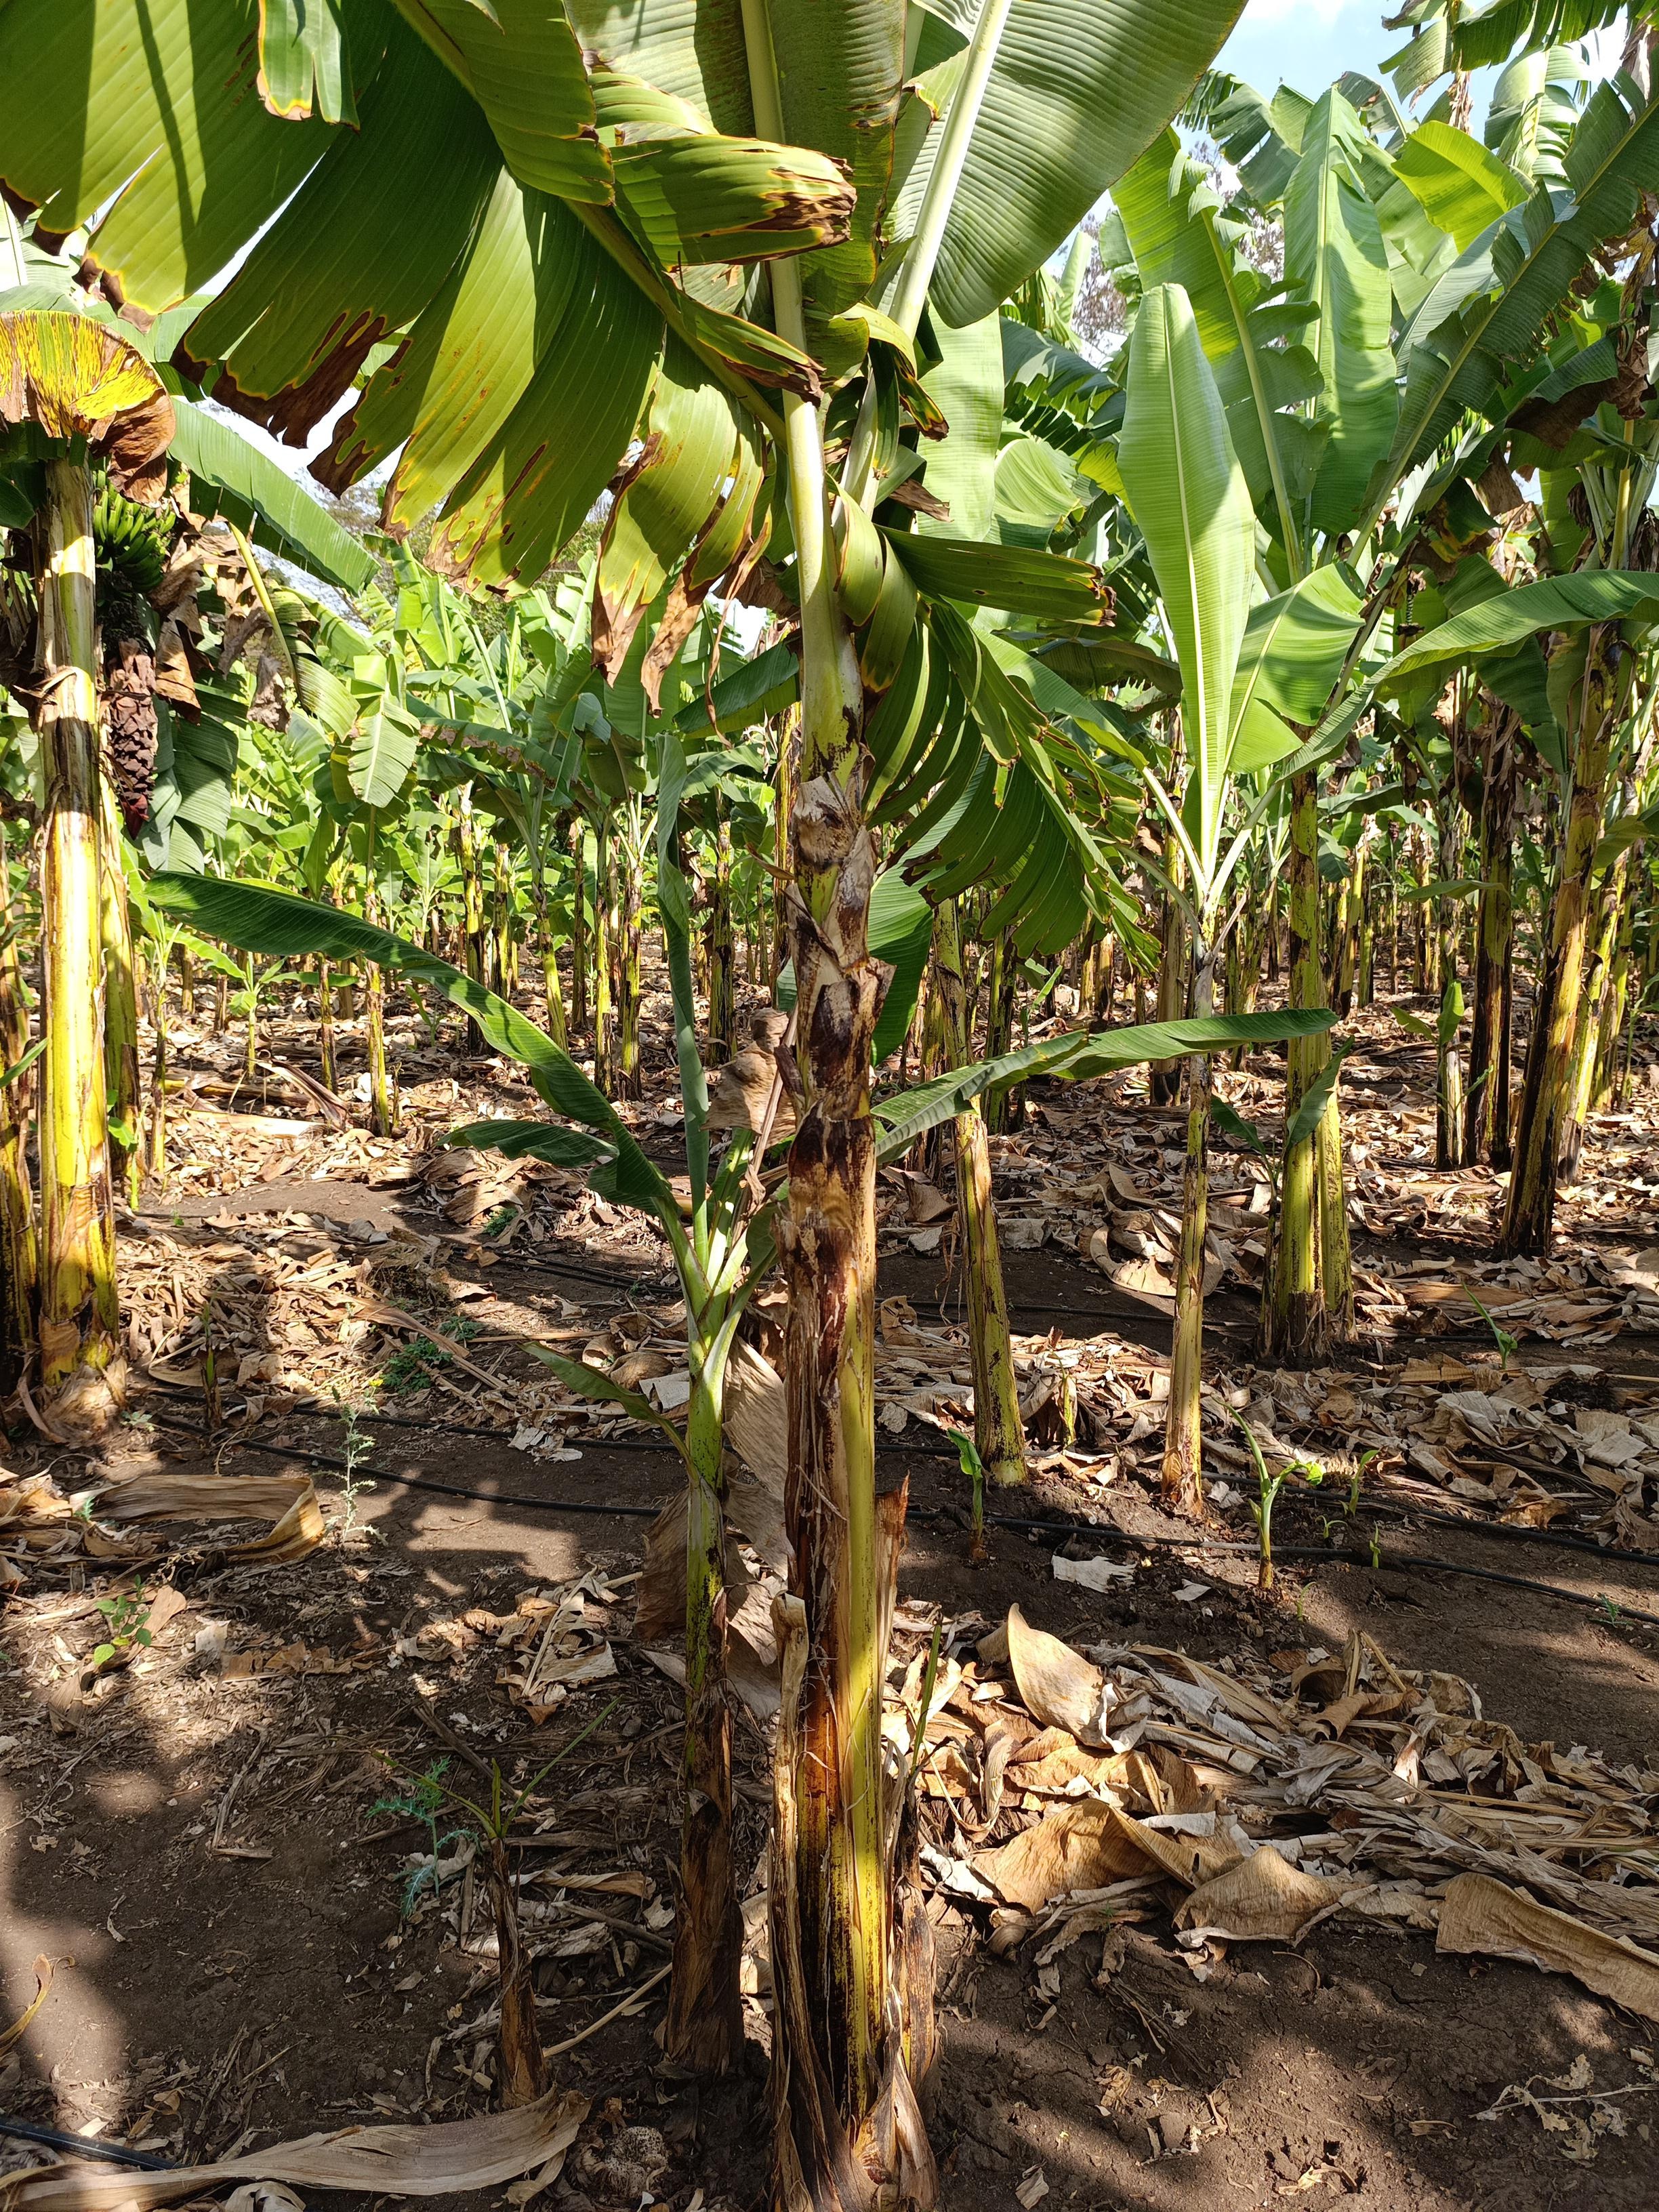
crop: banana
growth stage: vegetative
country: Tanzania
